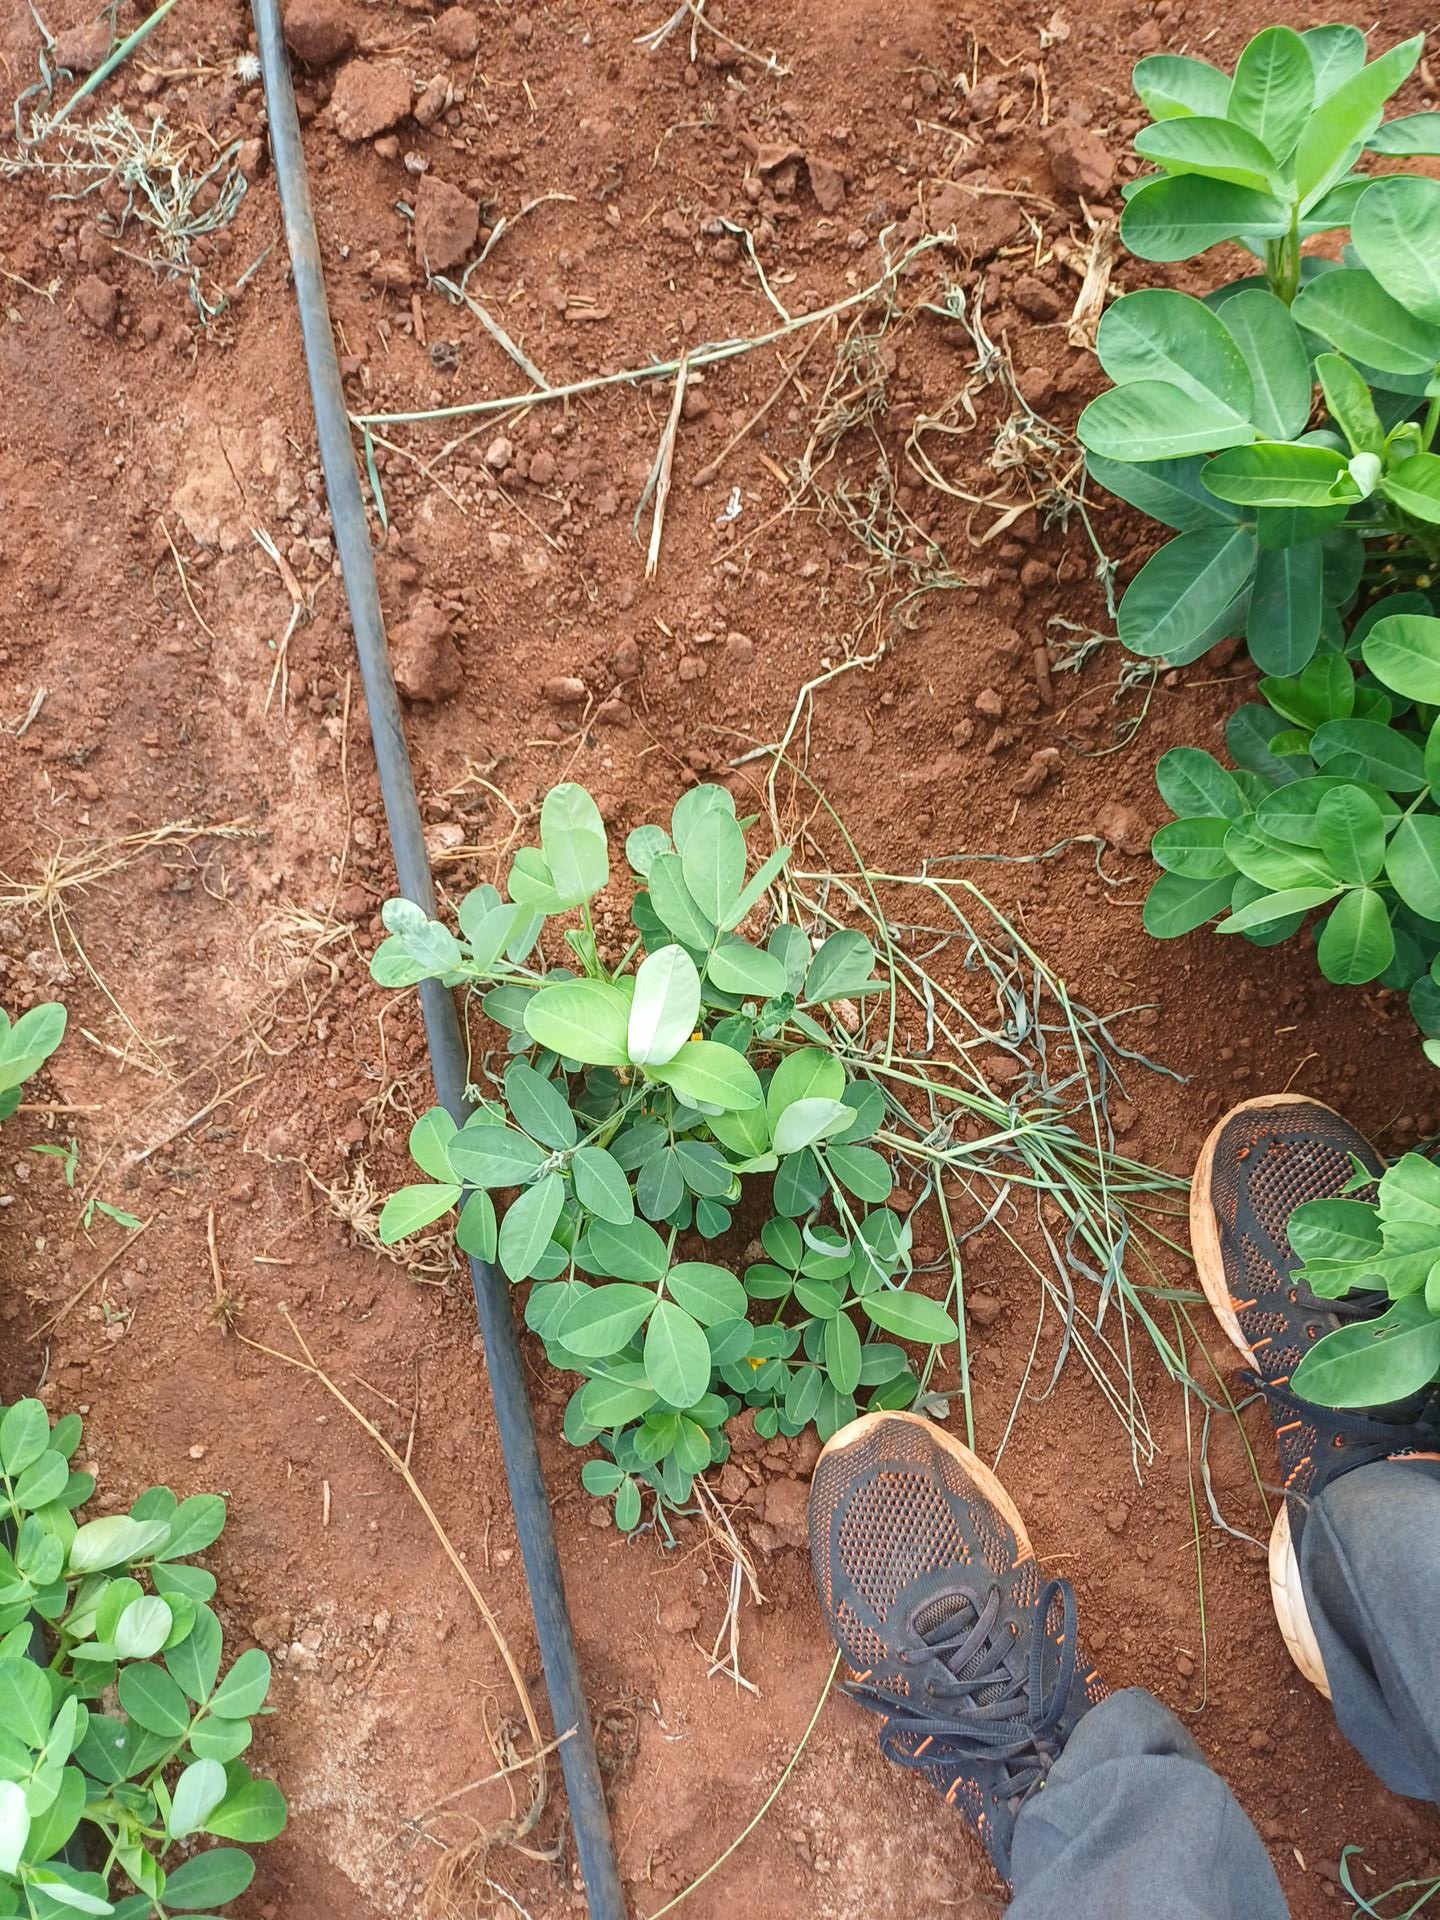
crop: groundnut
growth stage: flowering
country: Kenya
